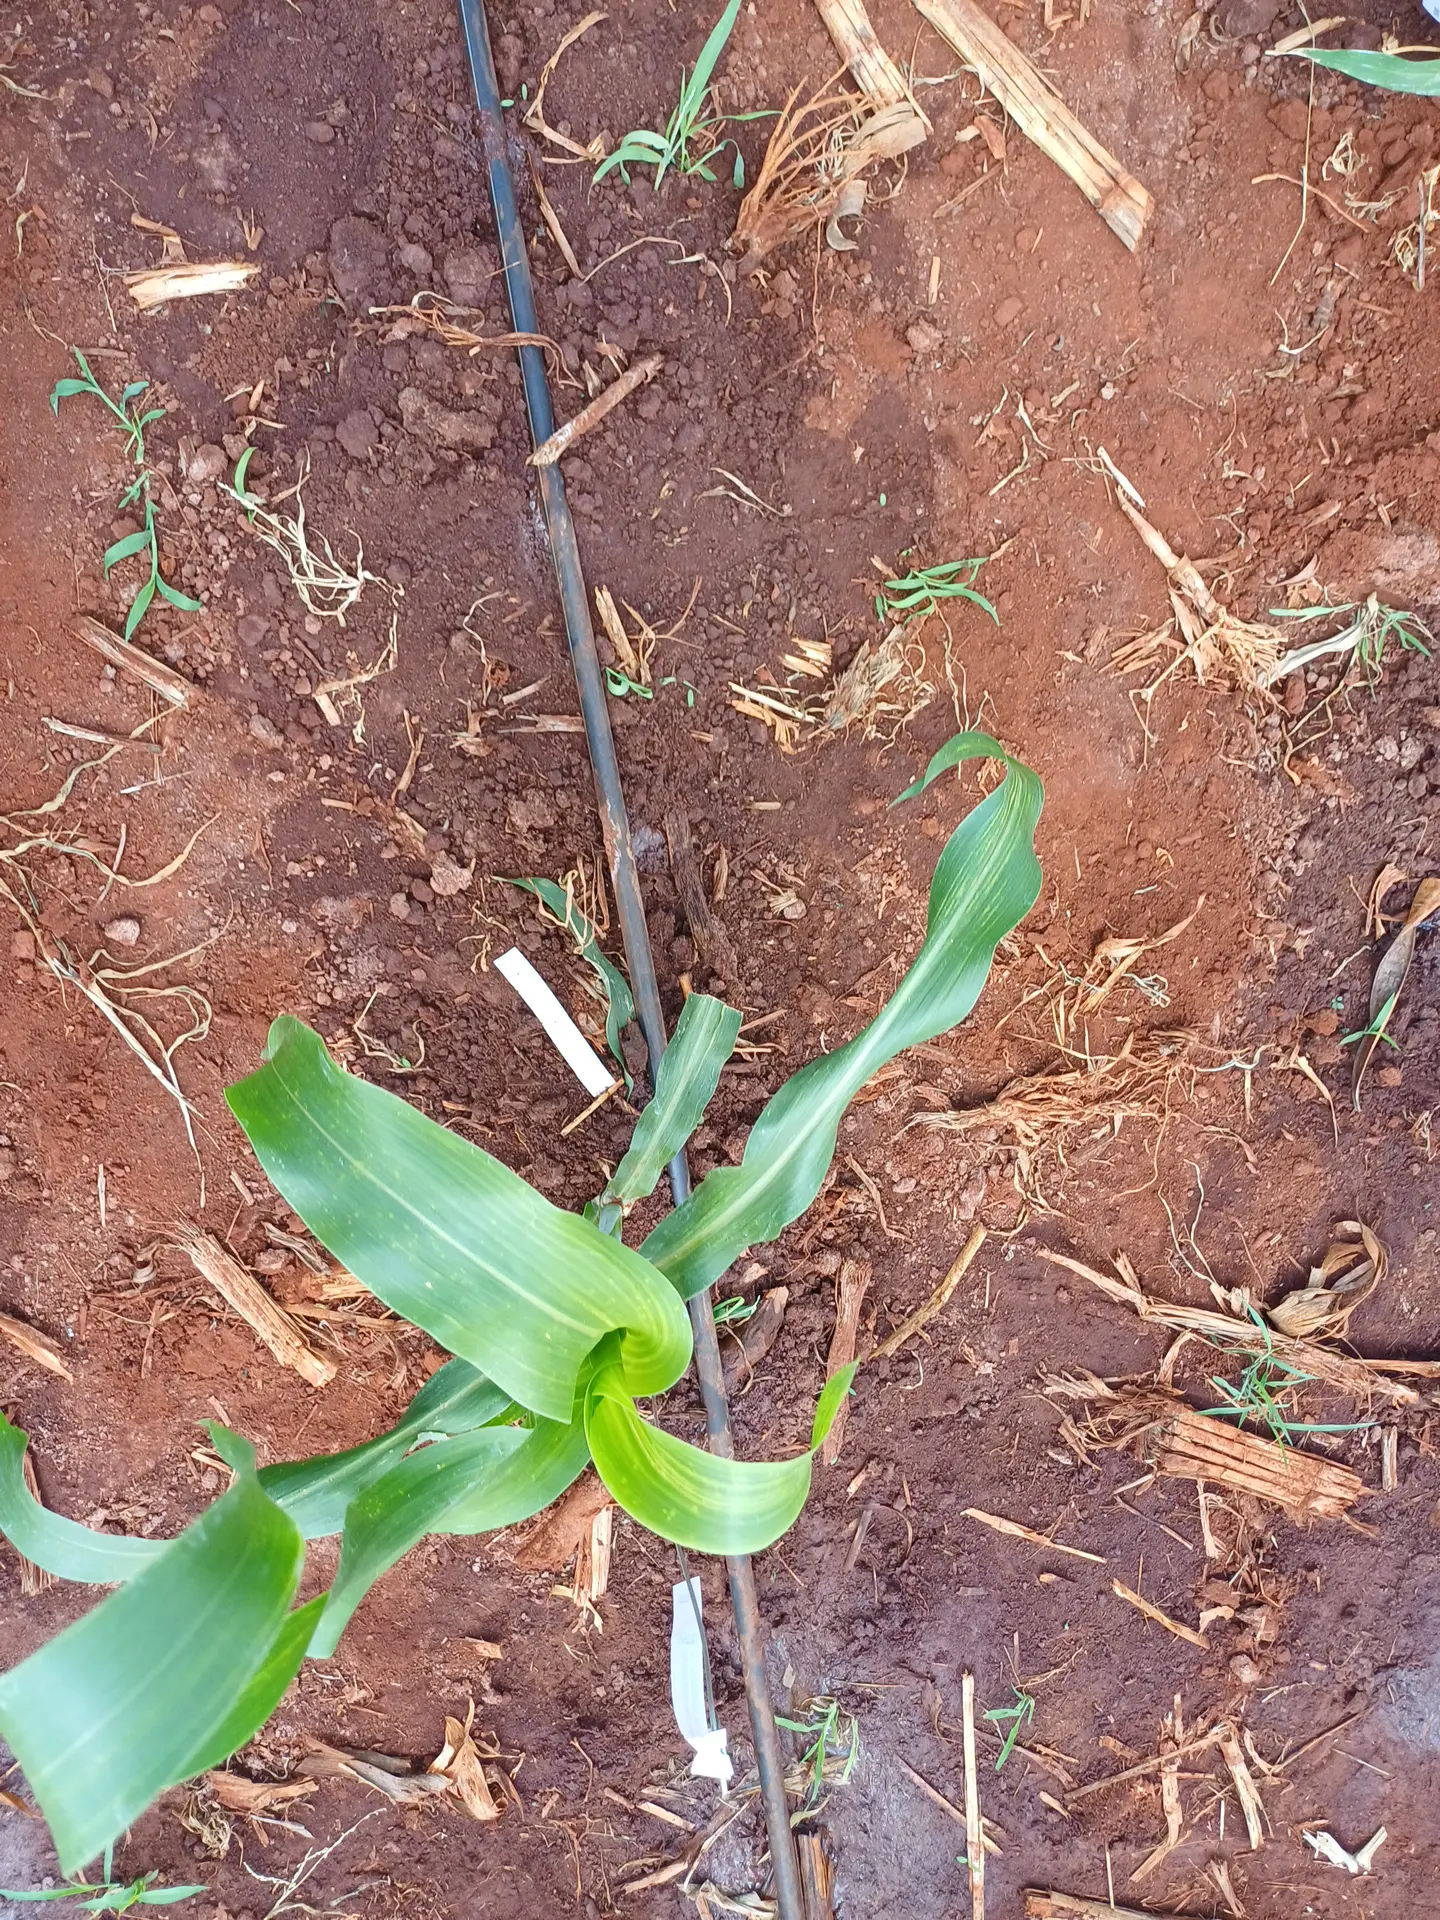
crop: sorghum
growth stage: vegetative
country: Kenya
